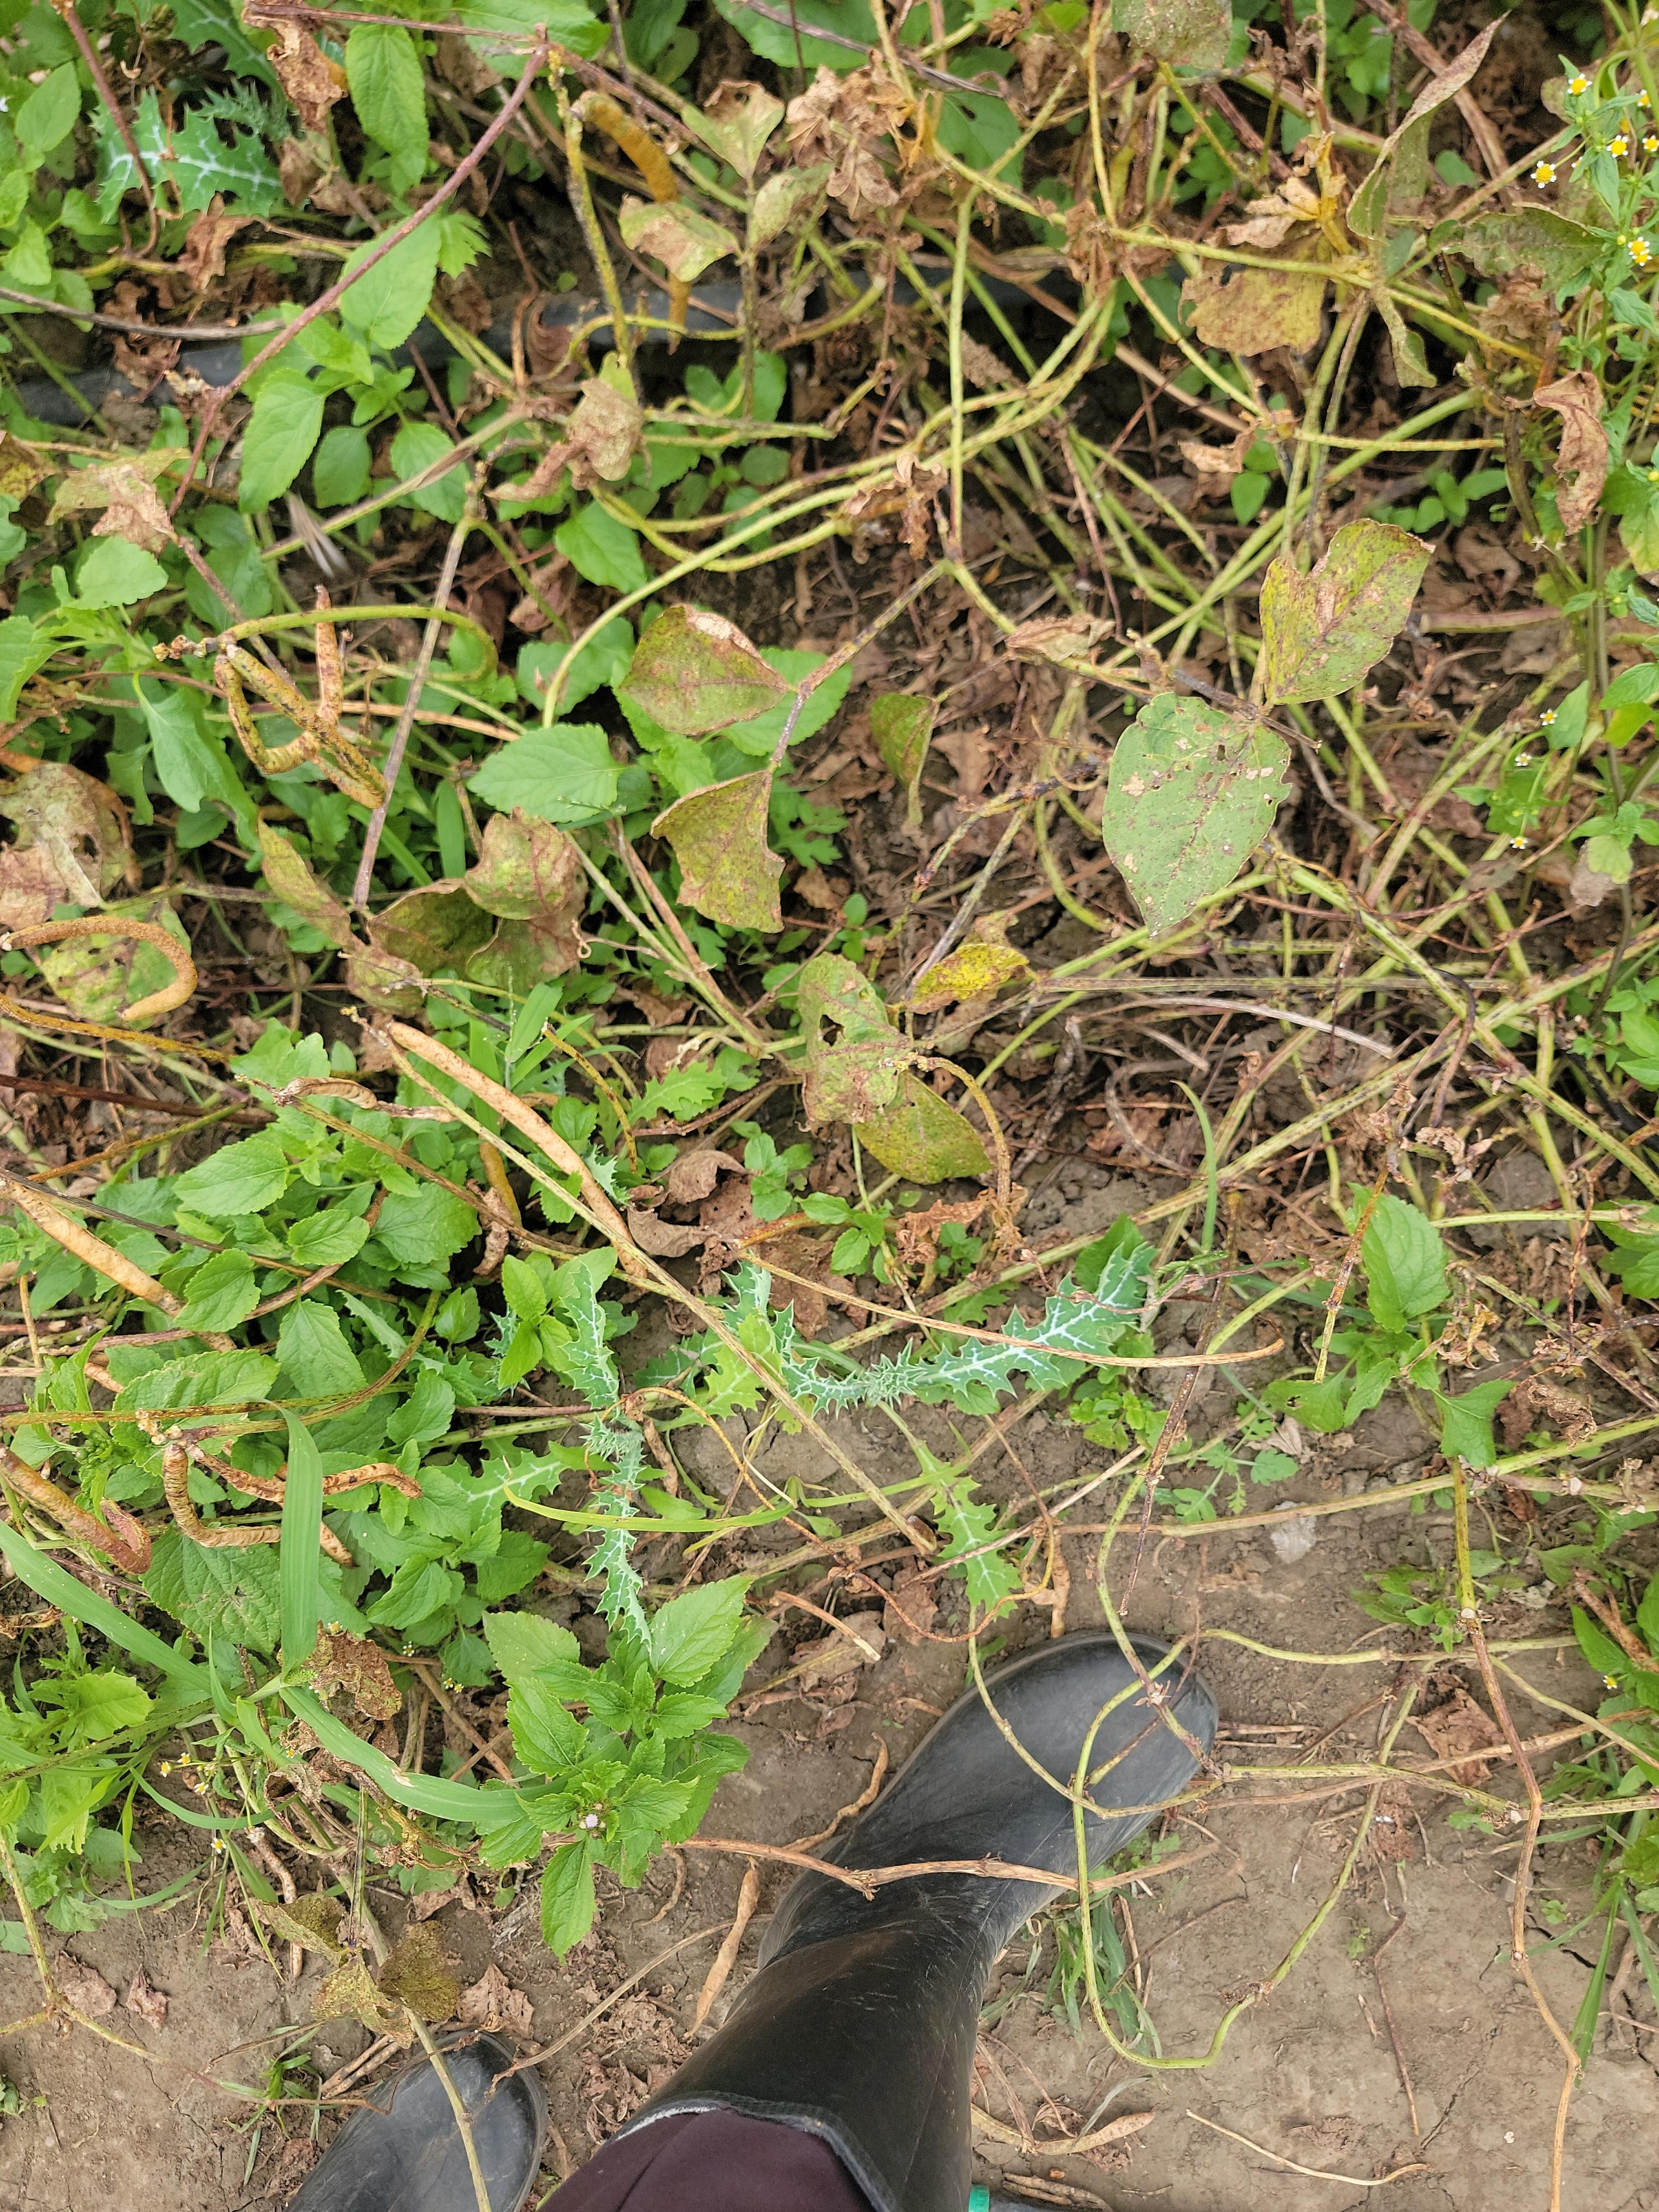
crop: cowpea
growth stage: development pod
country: Tanzania
